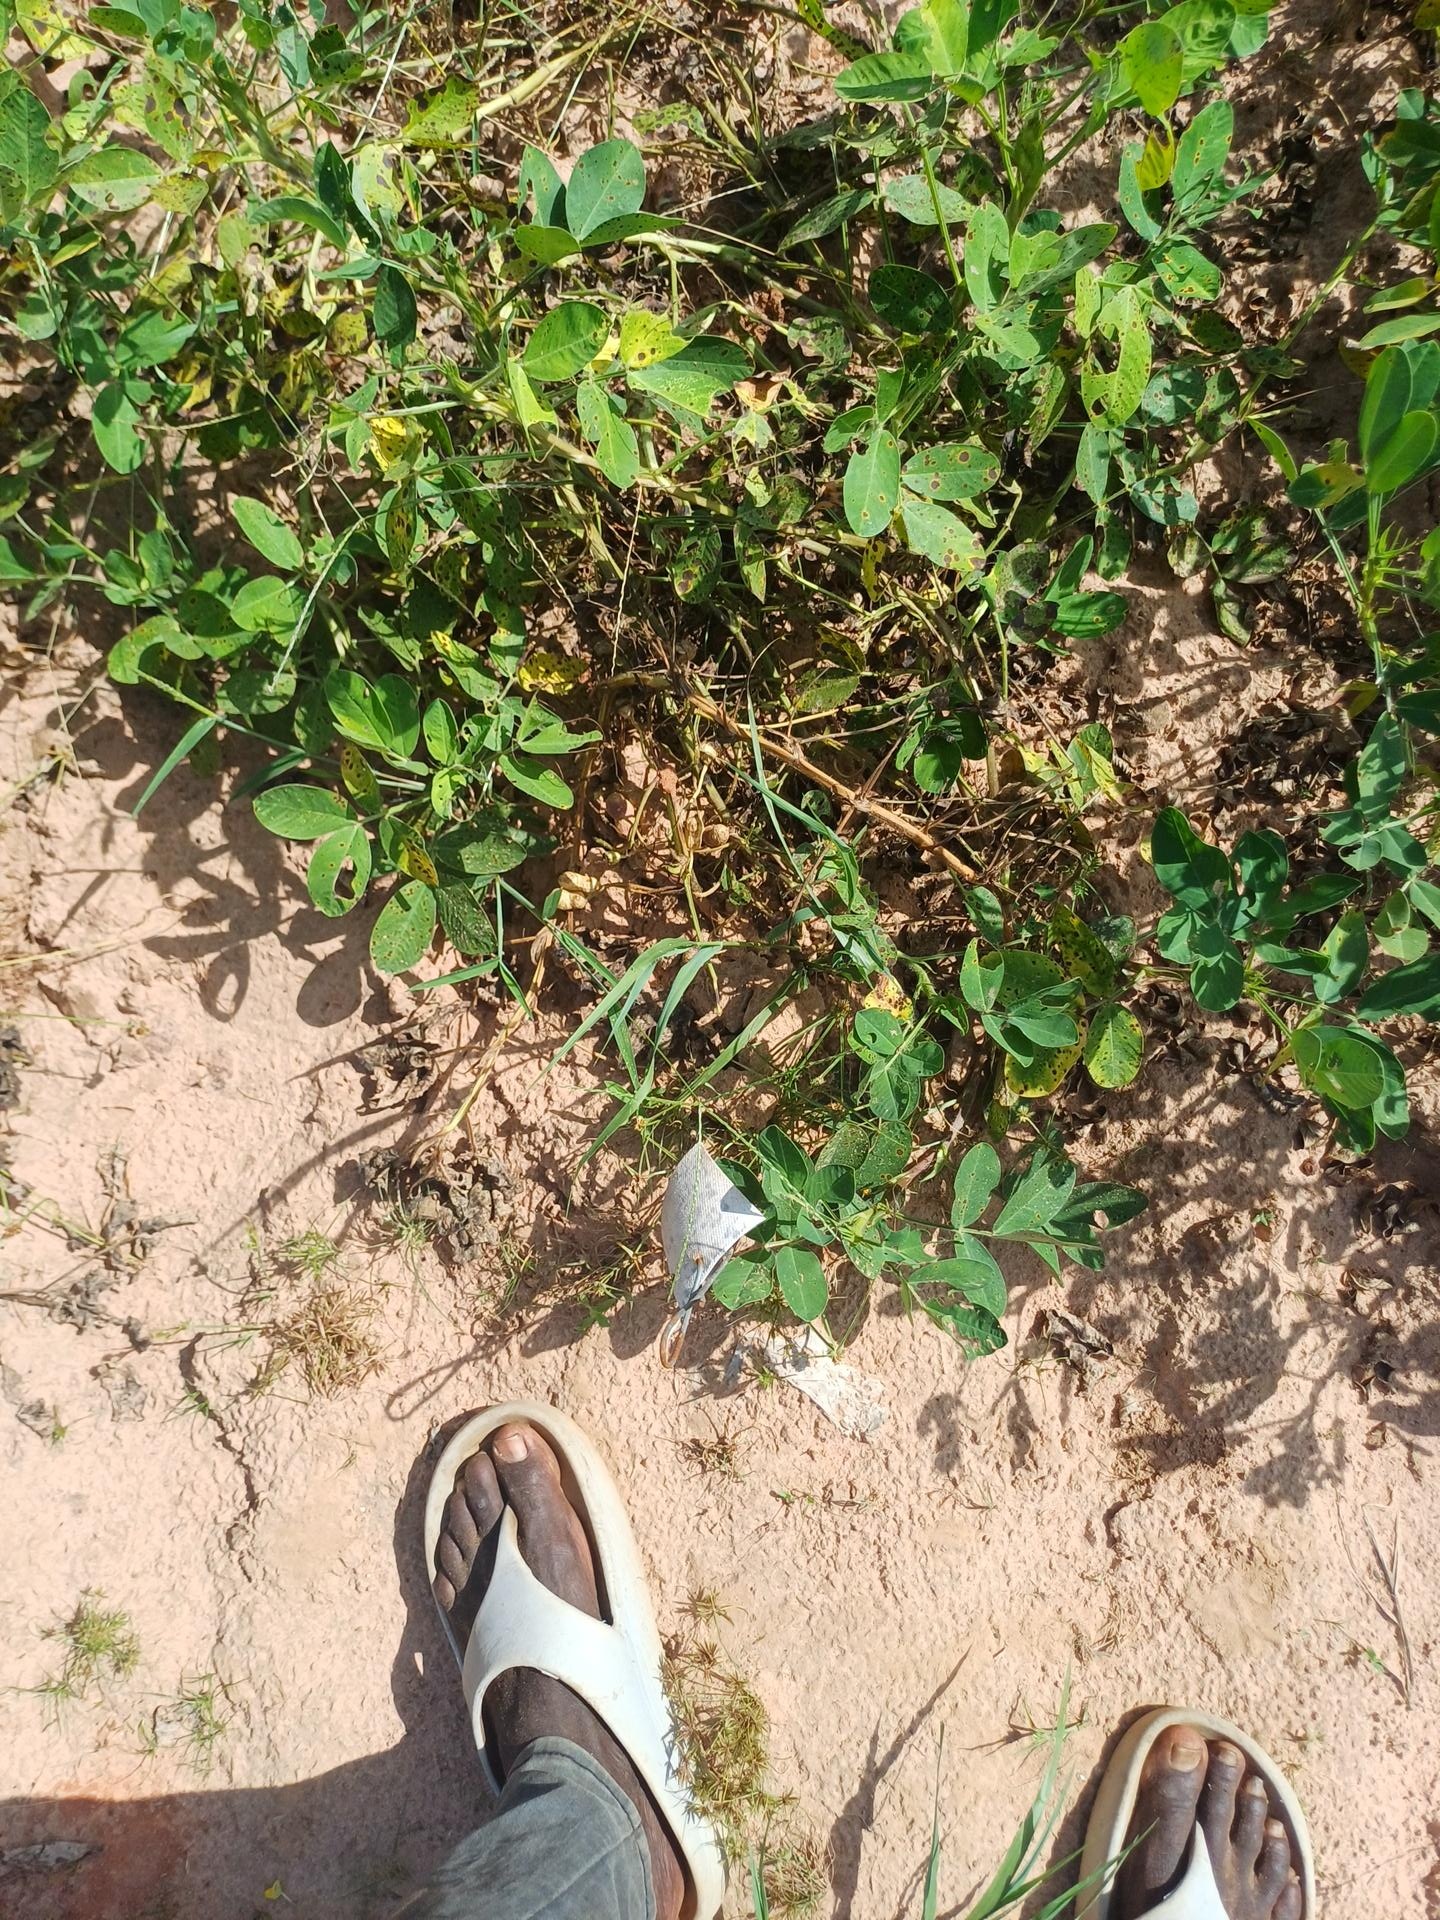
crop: groundnut
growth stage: flowering
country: Senegal
